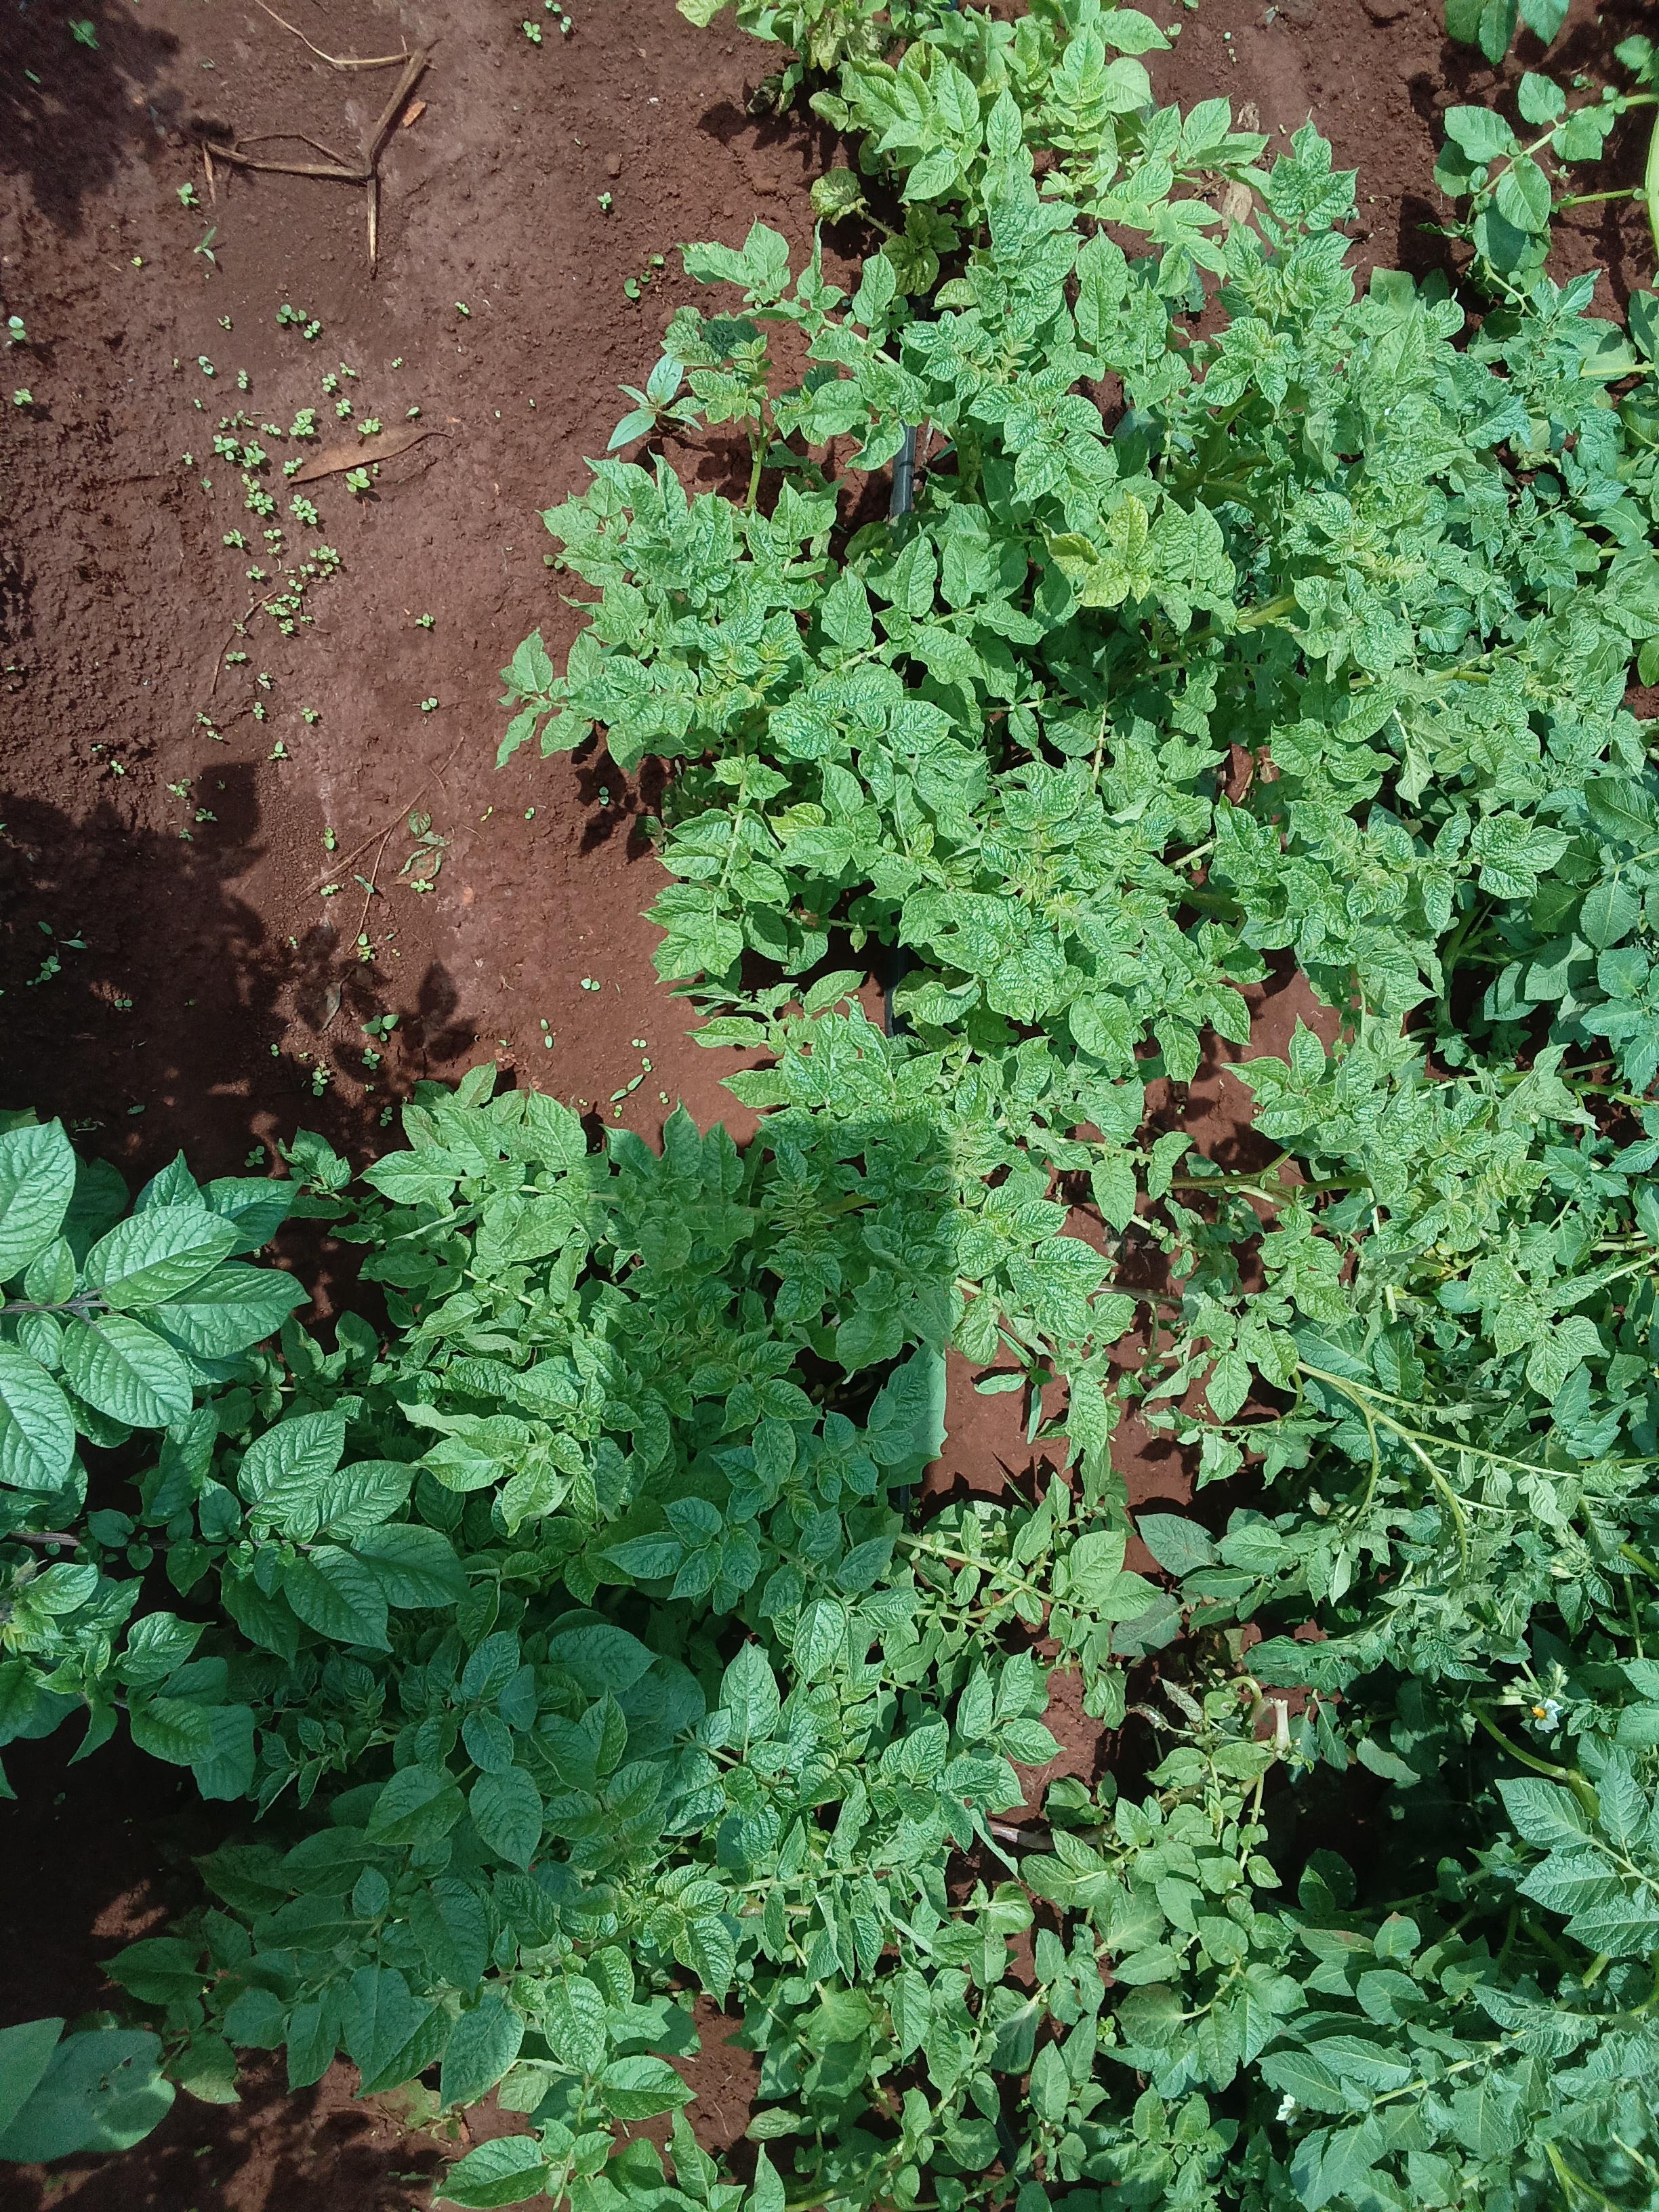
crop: potato
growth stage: vegetative
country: Kenya
